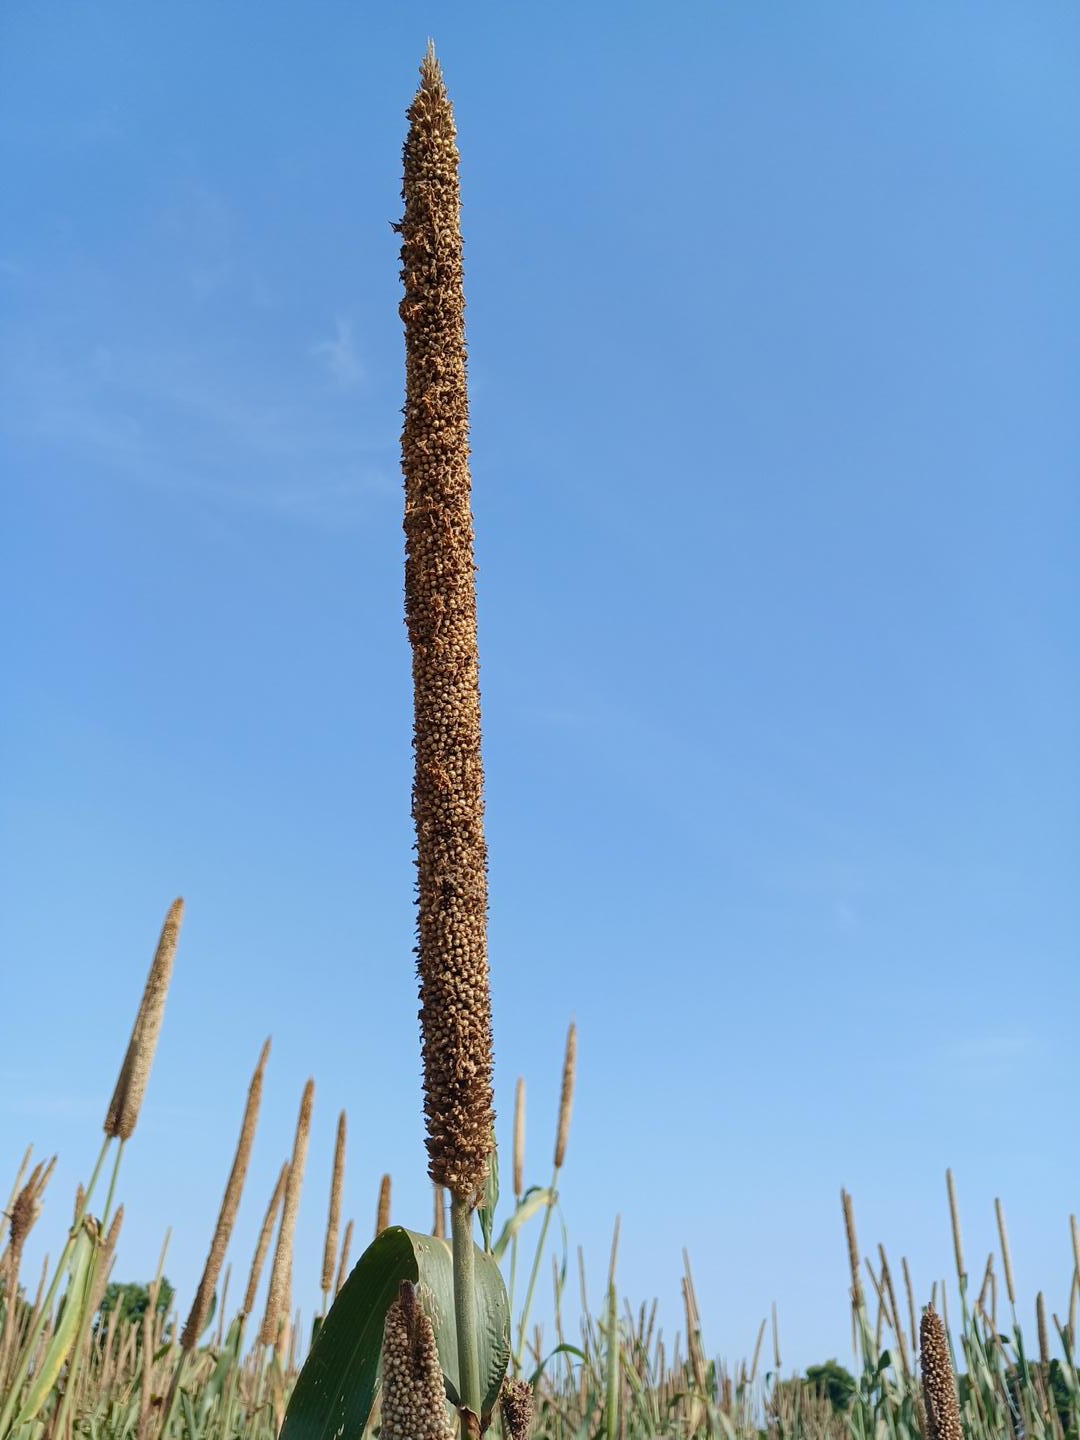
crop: pearl millet
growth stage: maturity
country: Senegal
